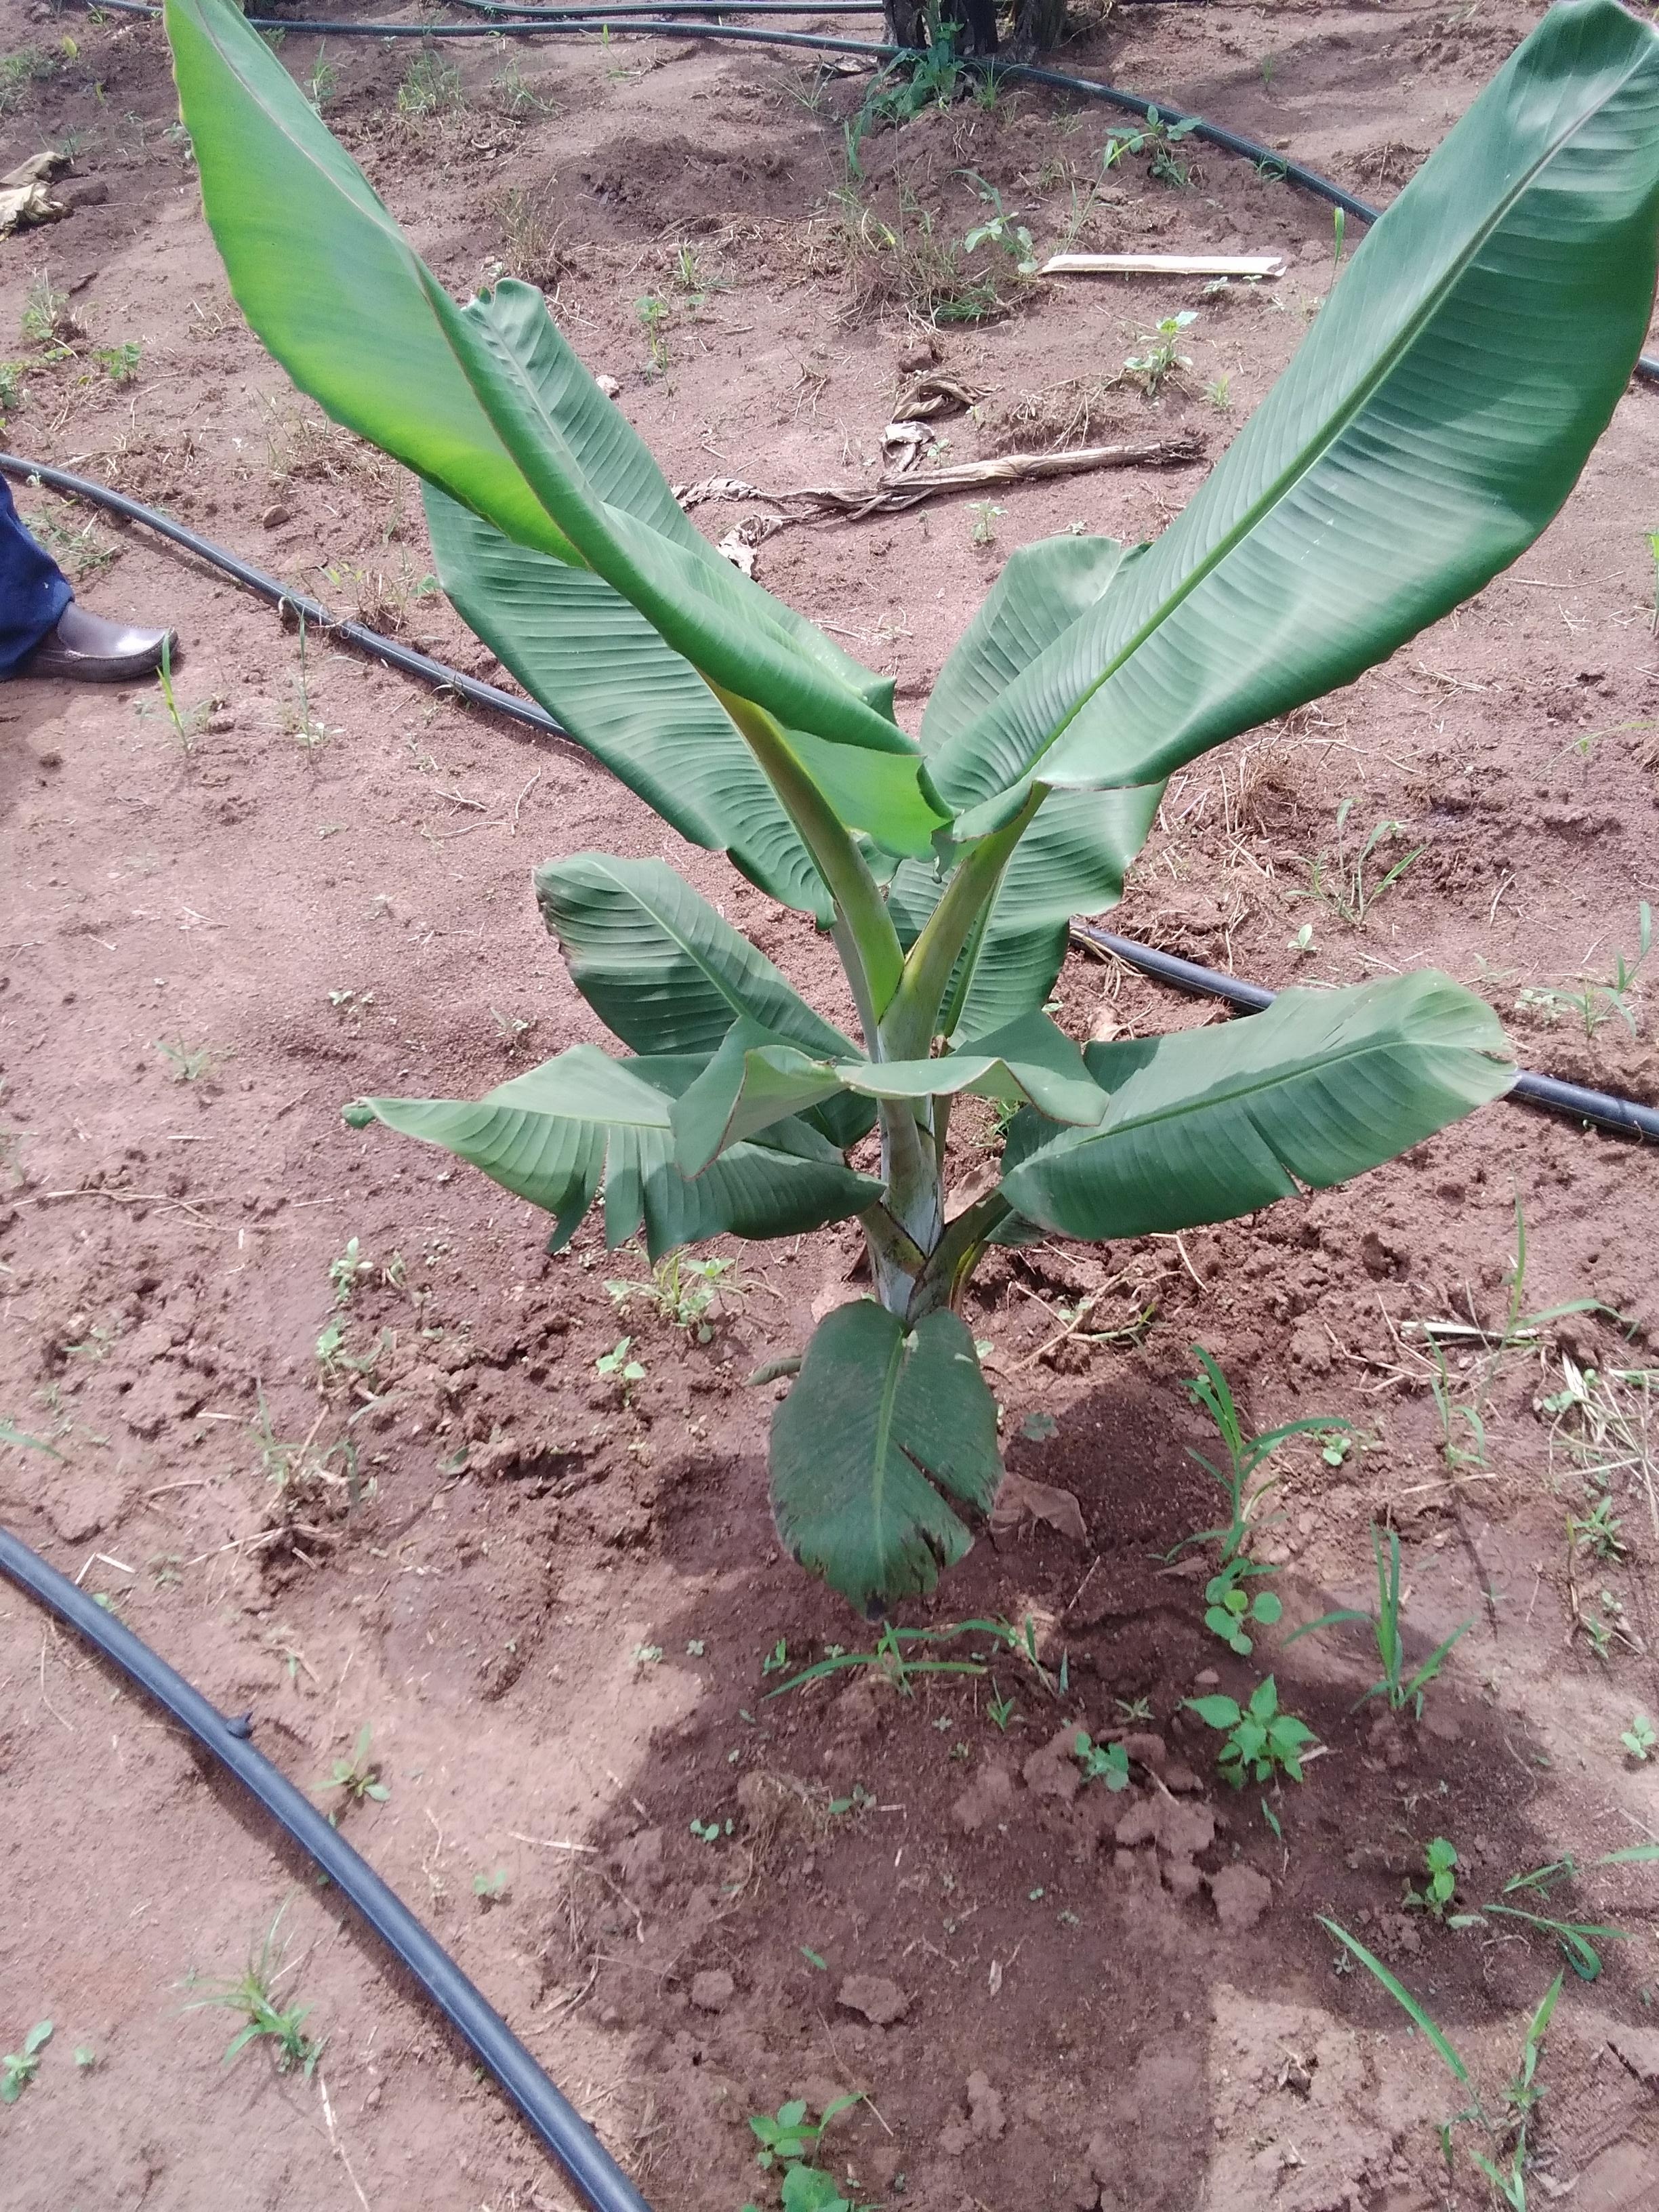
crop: banana
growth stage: vegetative
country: Uganda
